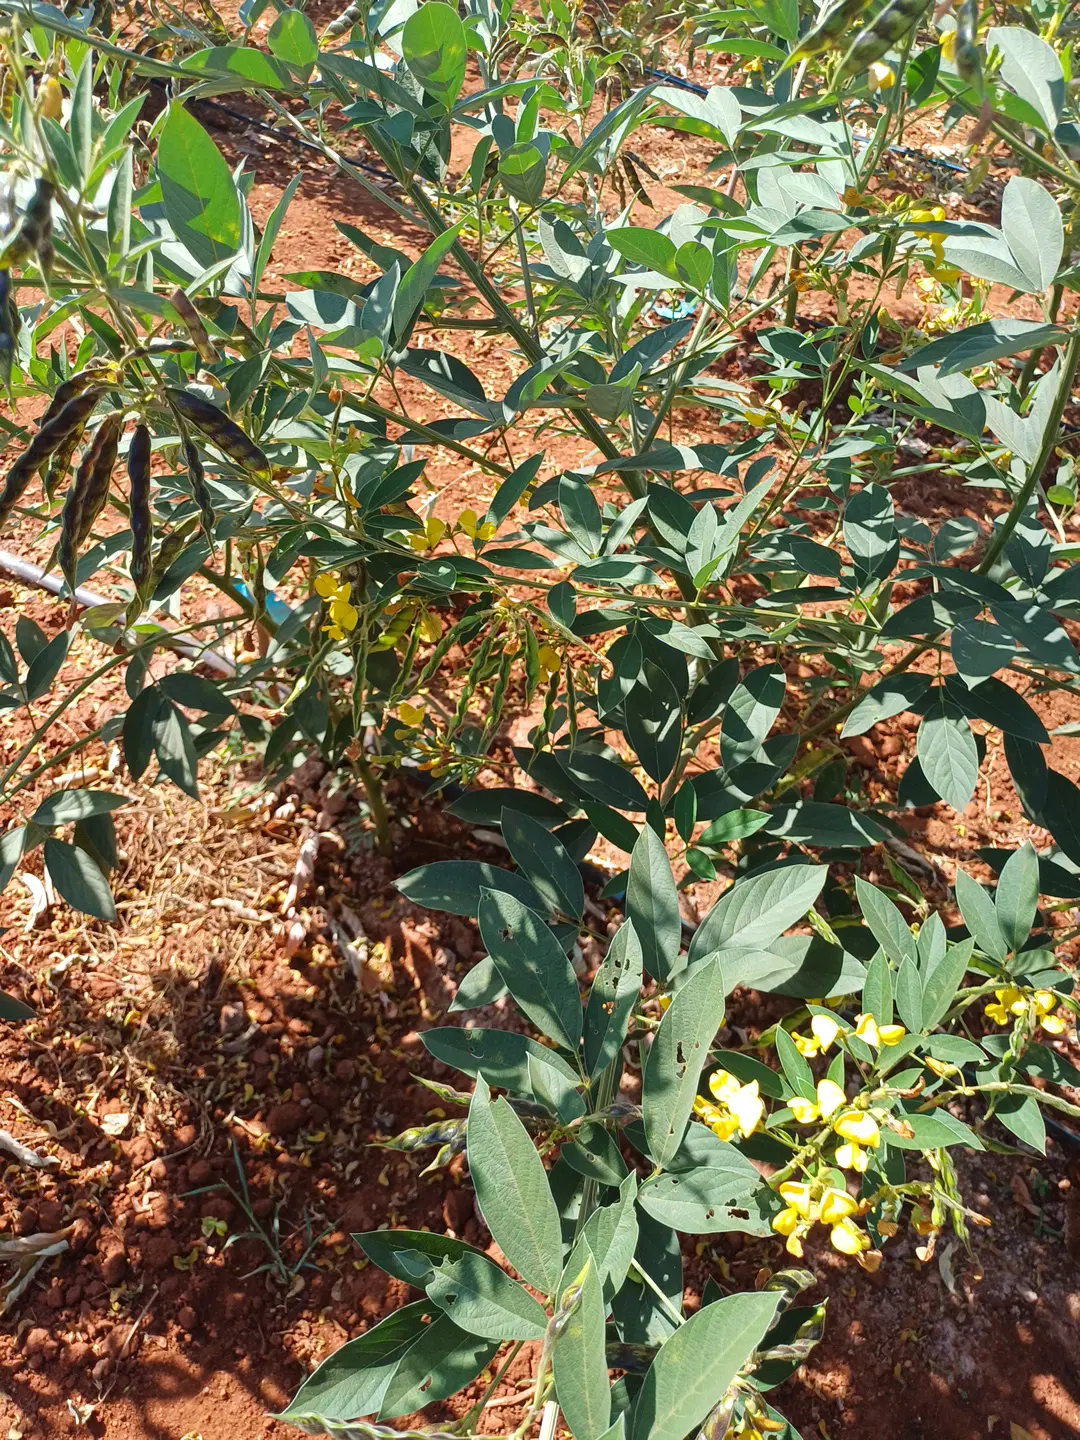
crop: pigeonpea
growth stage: development pod
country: Kenya
